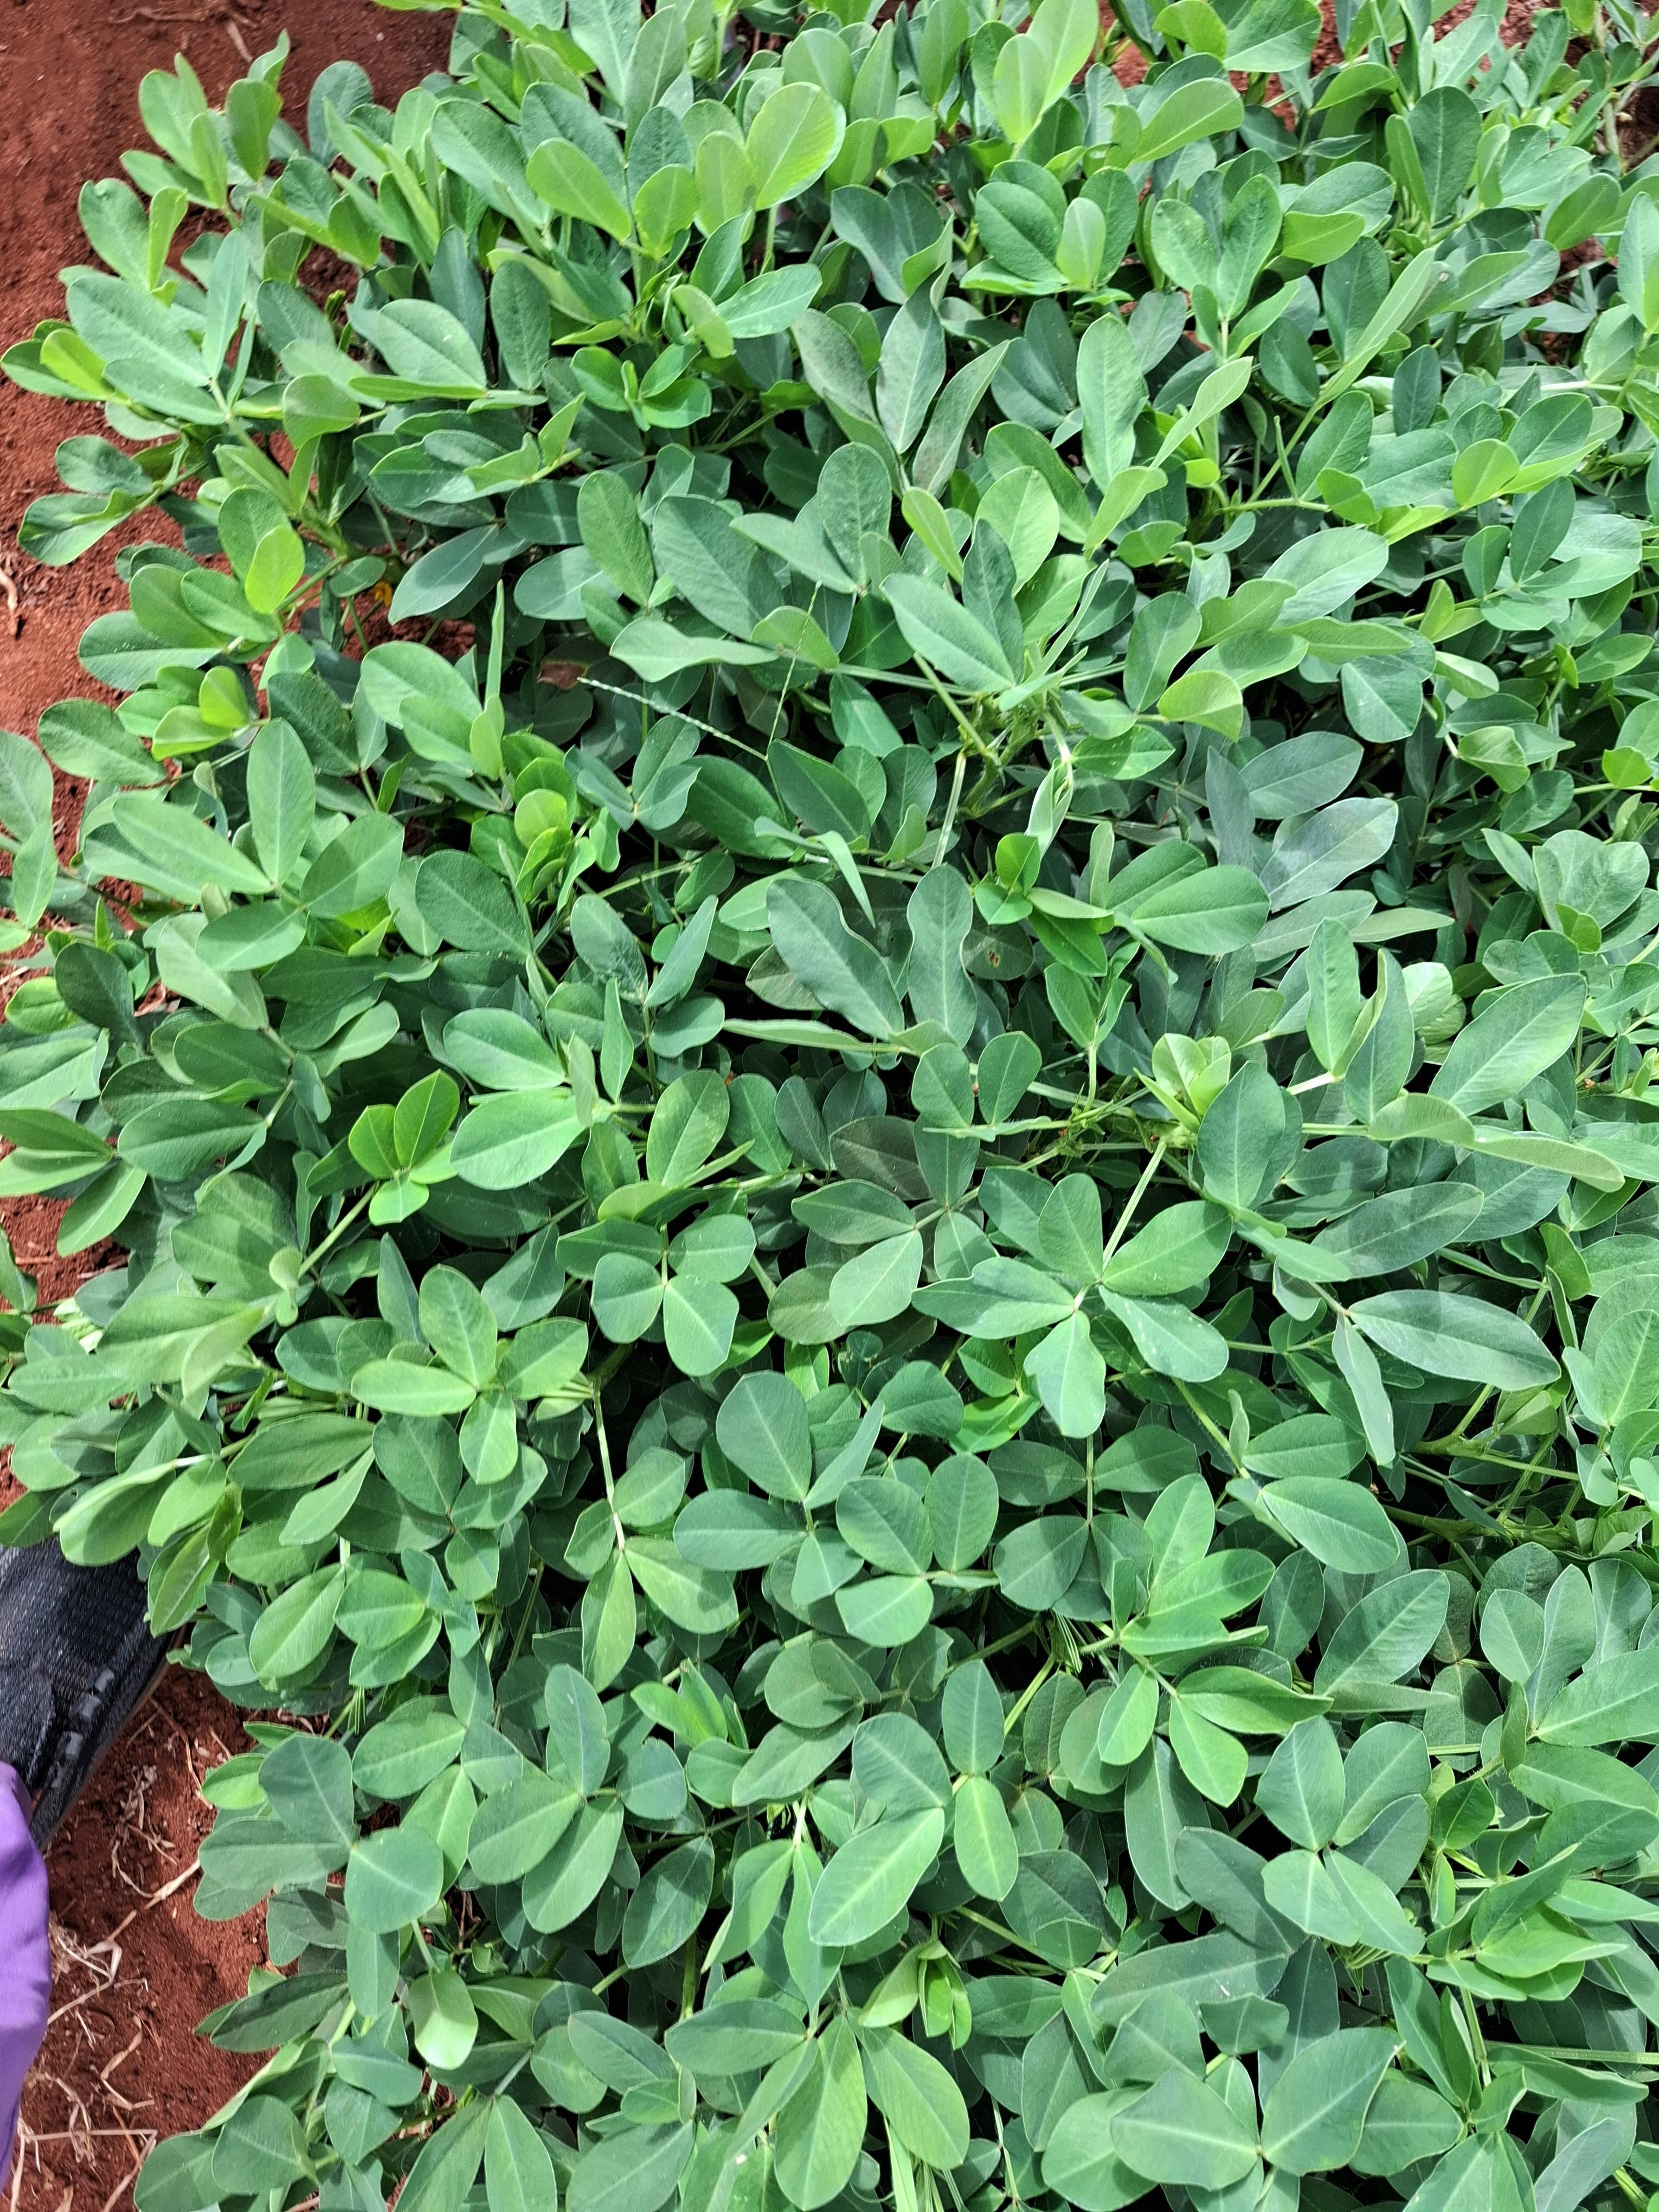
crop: groundnut
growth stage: pegging
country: Kenya
